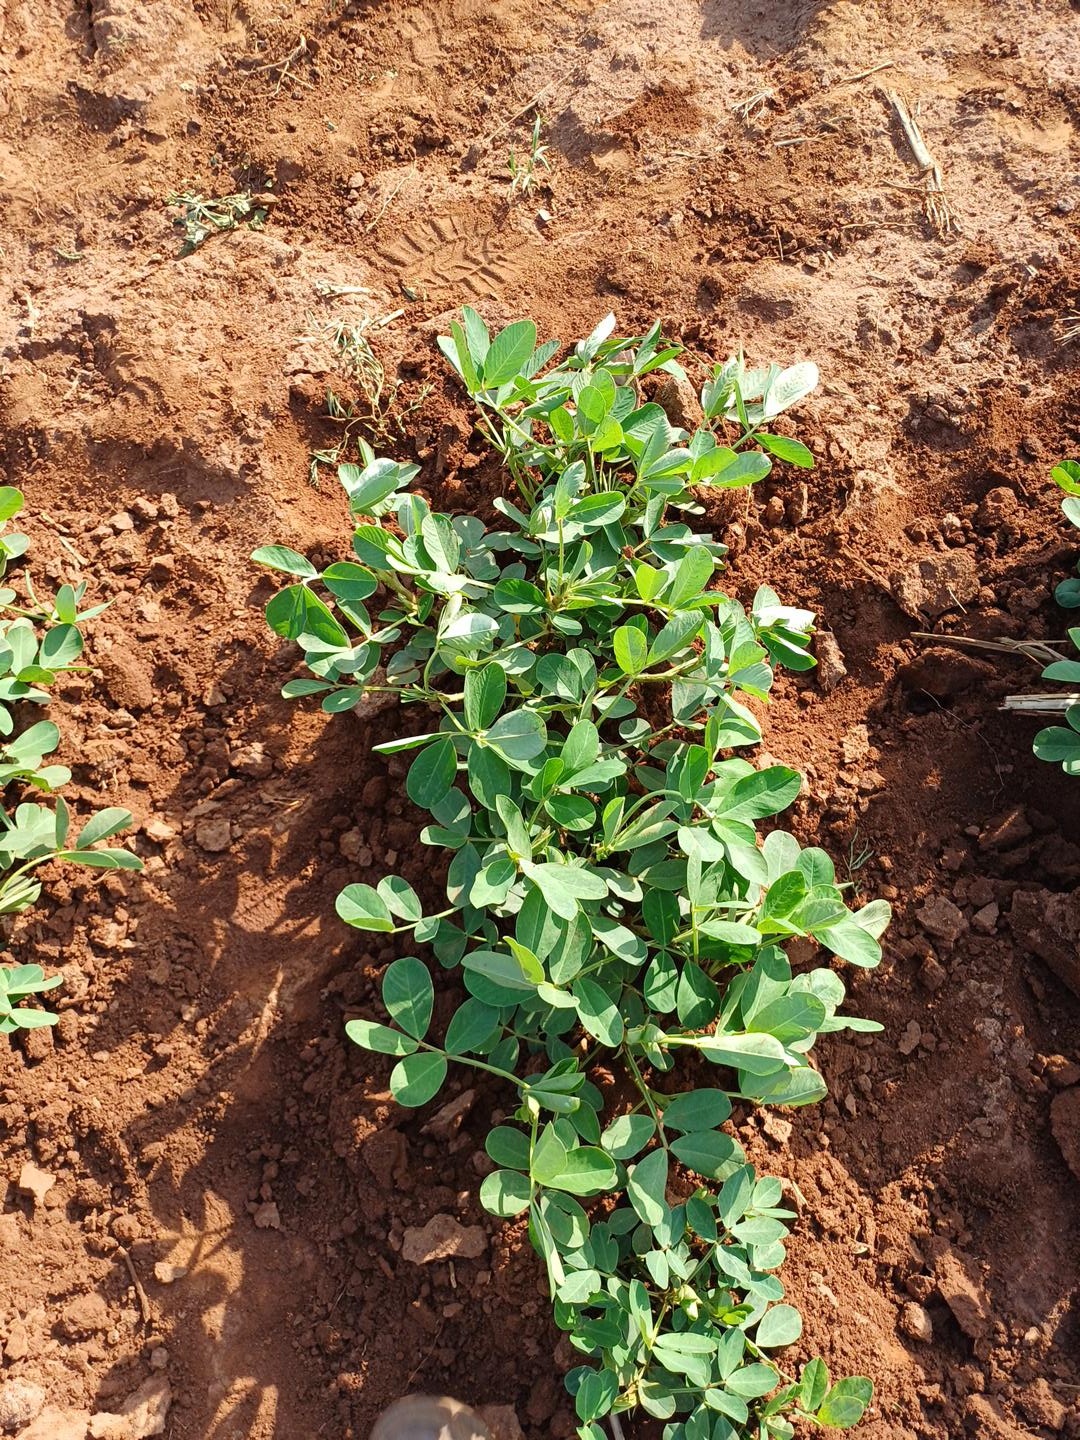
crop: groundnut
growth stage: vegetative
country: Kenya
